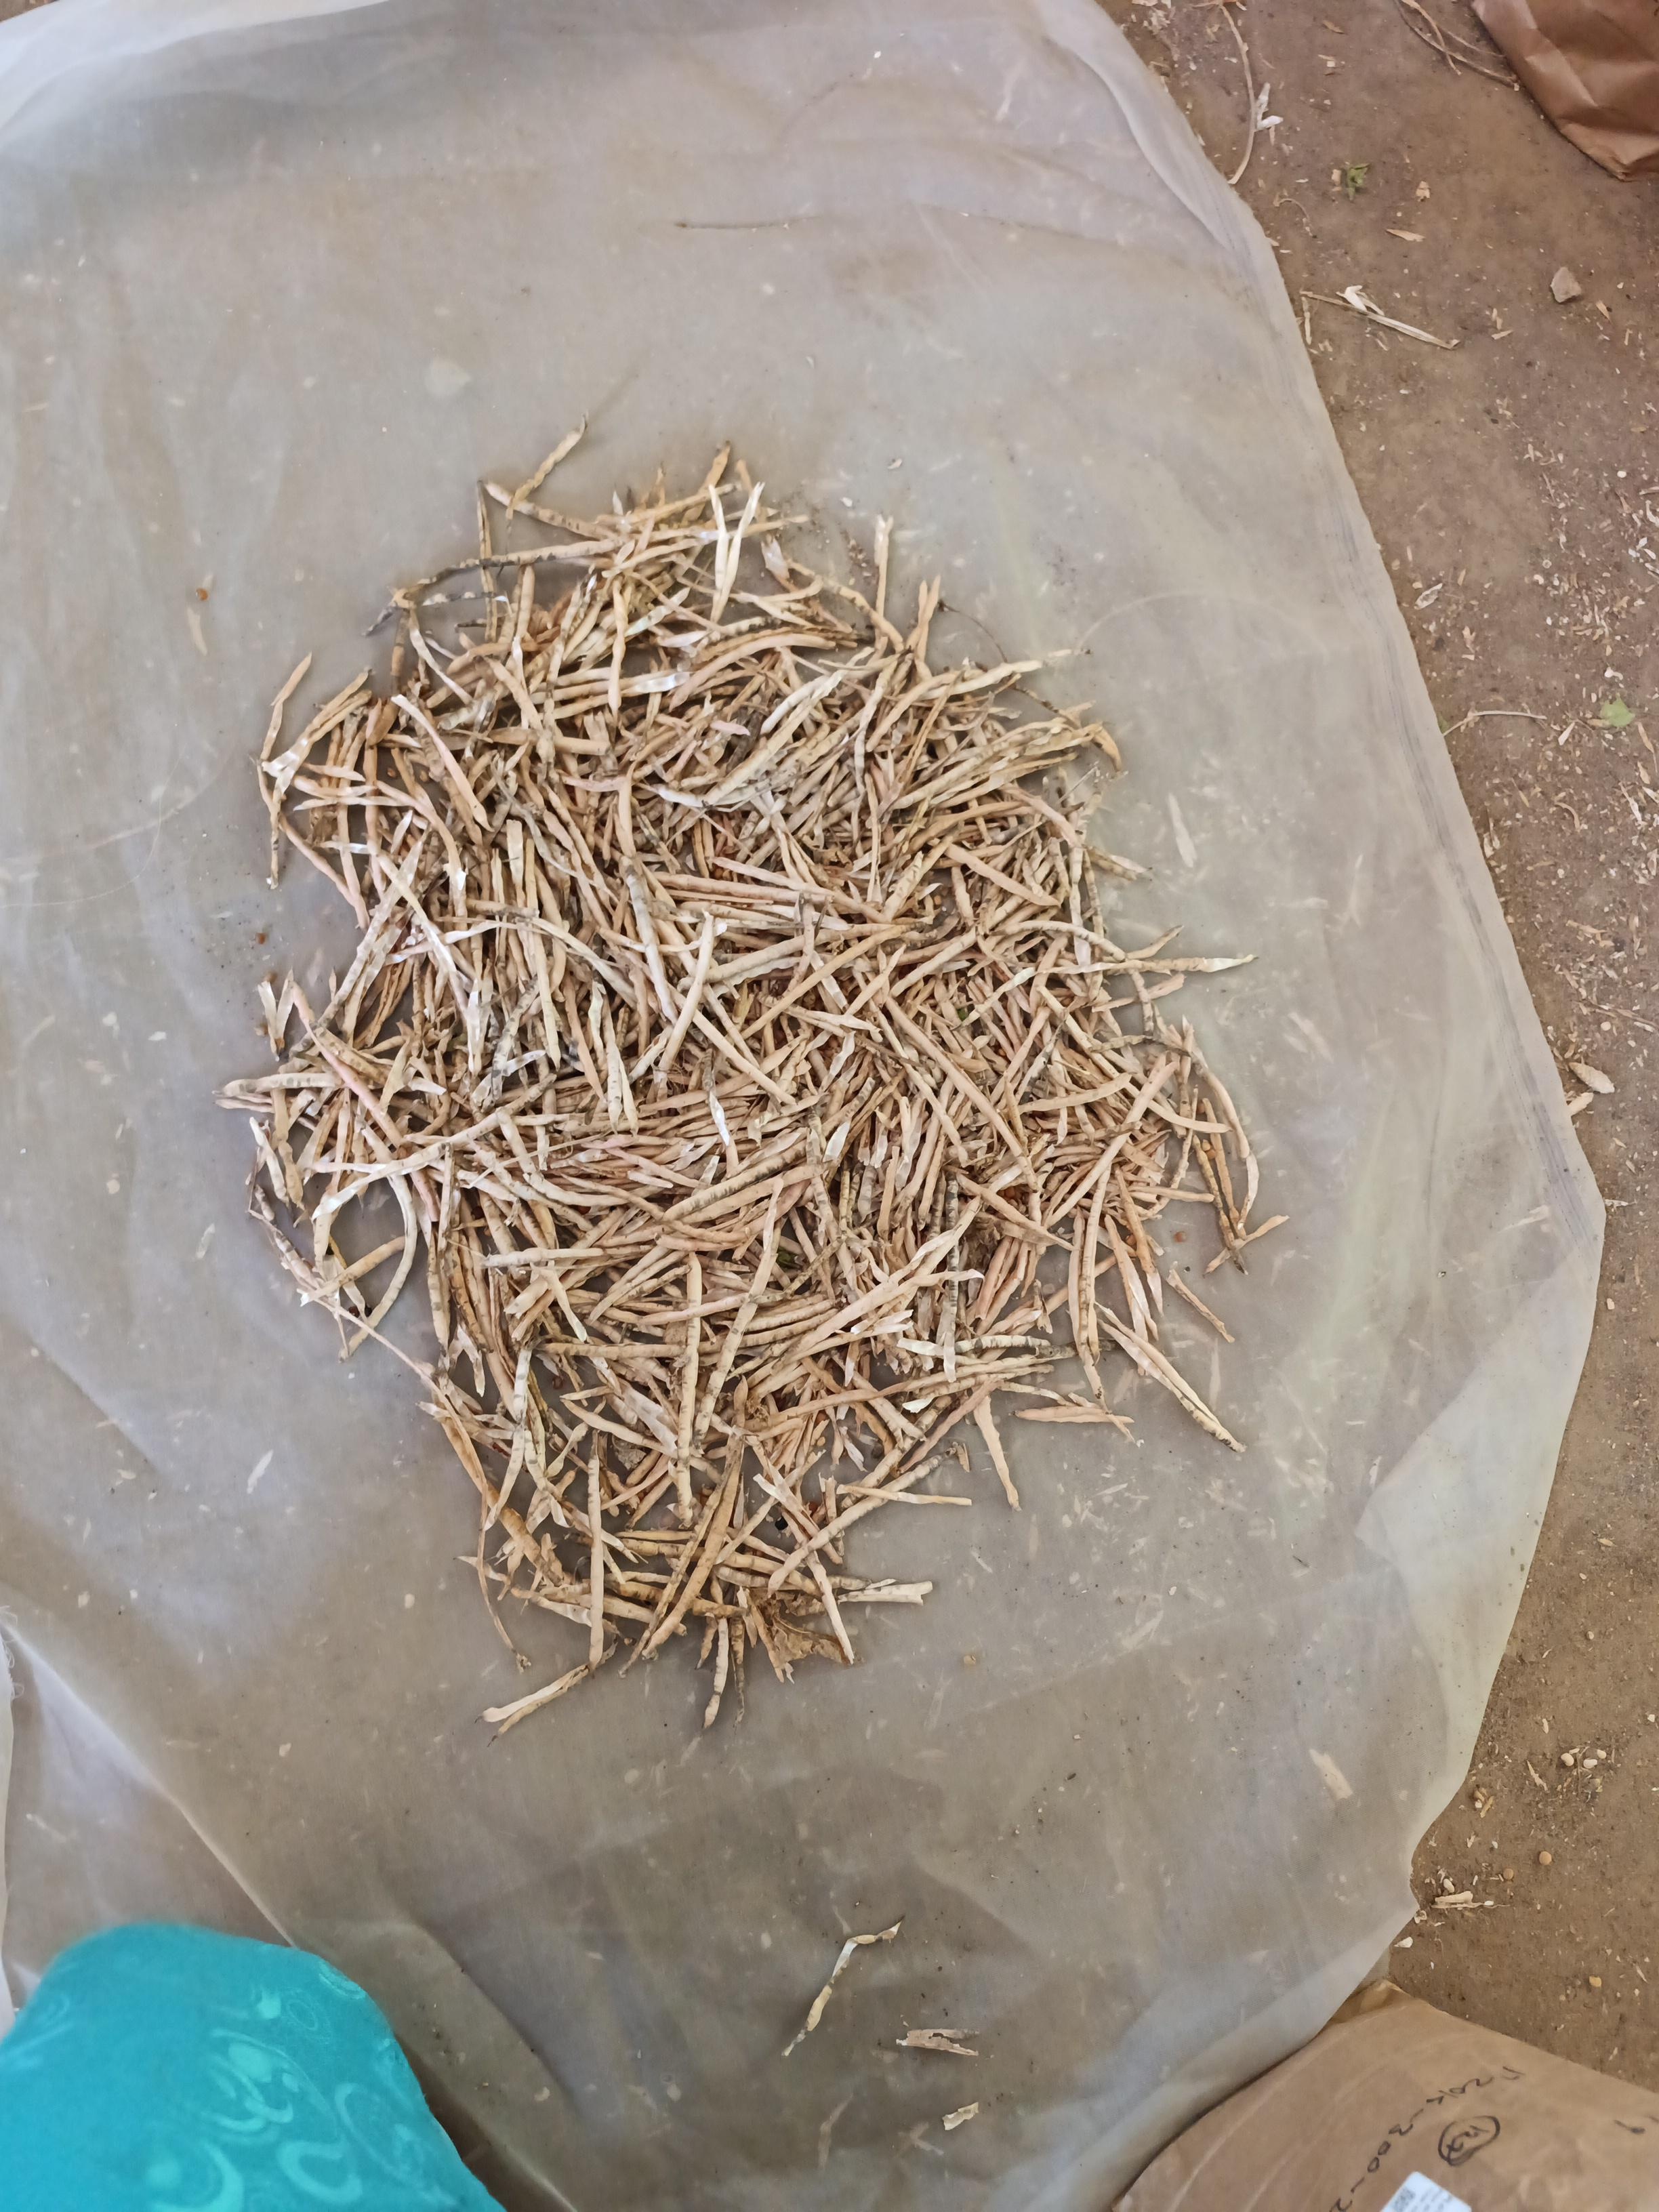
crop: cowpea
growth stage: harvest
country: Nigeria
